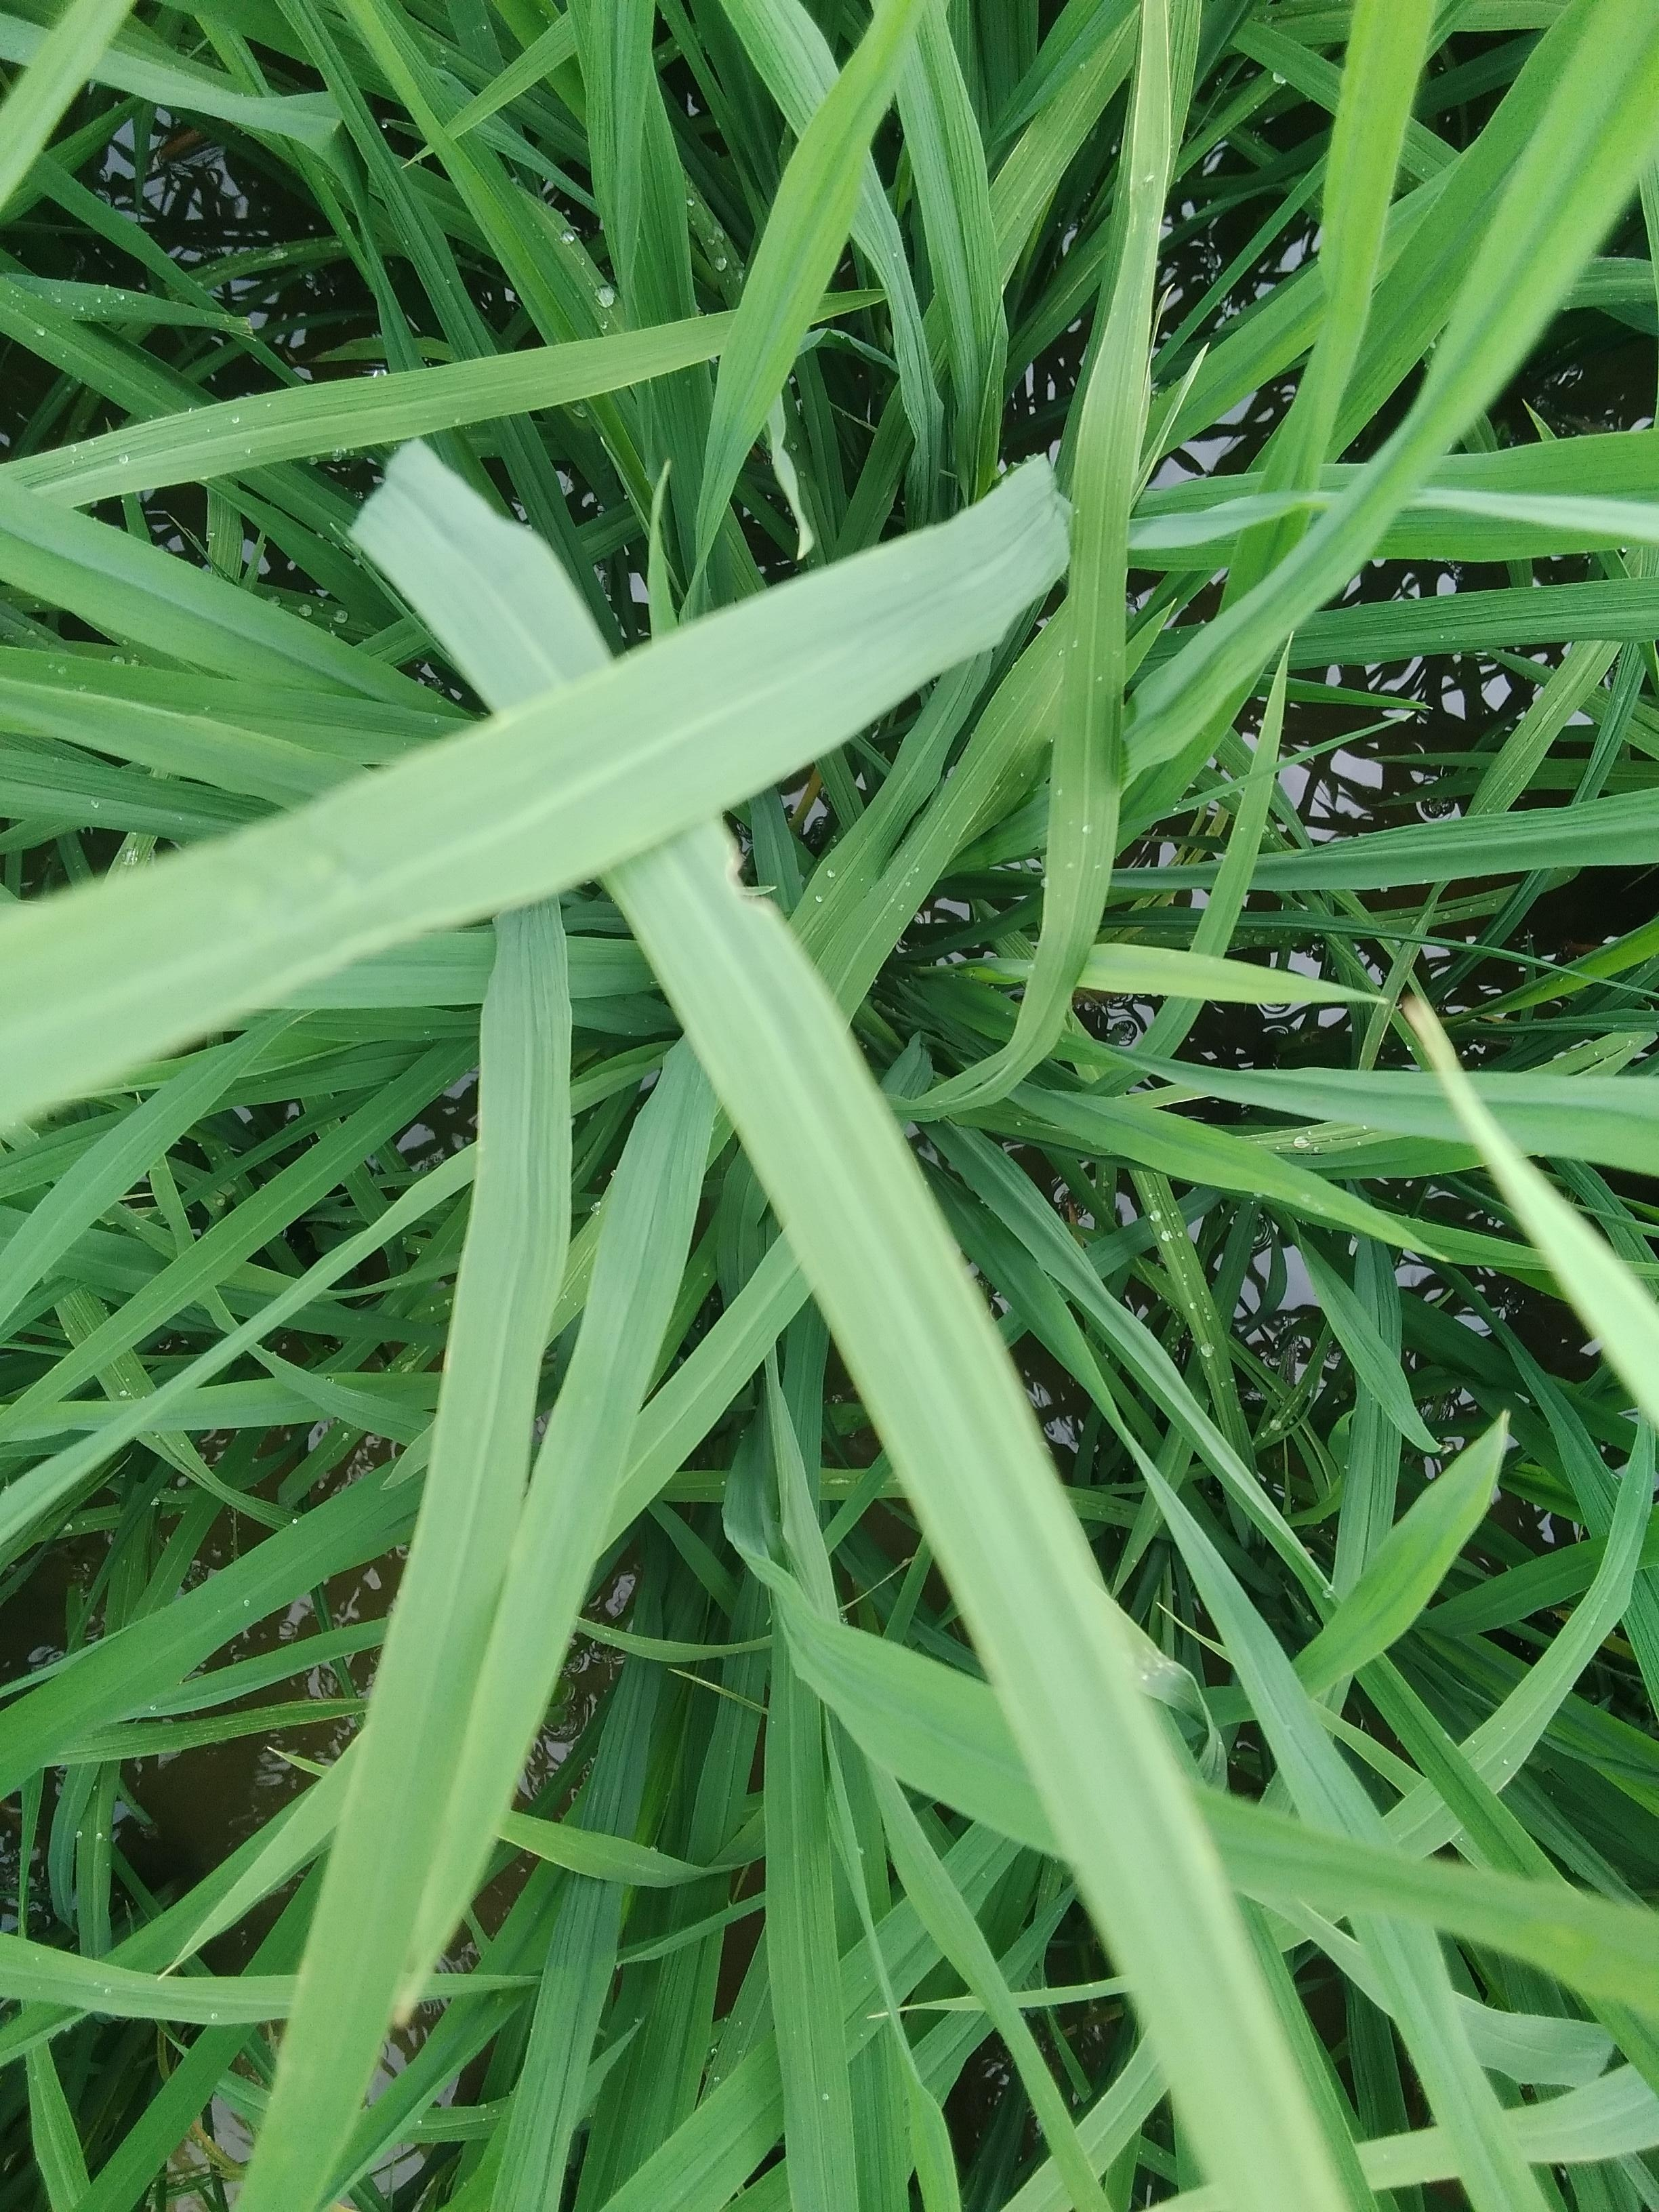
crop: rice
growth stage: elongation stem
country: Nigeria
